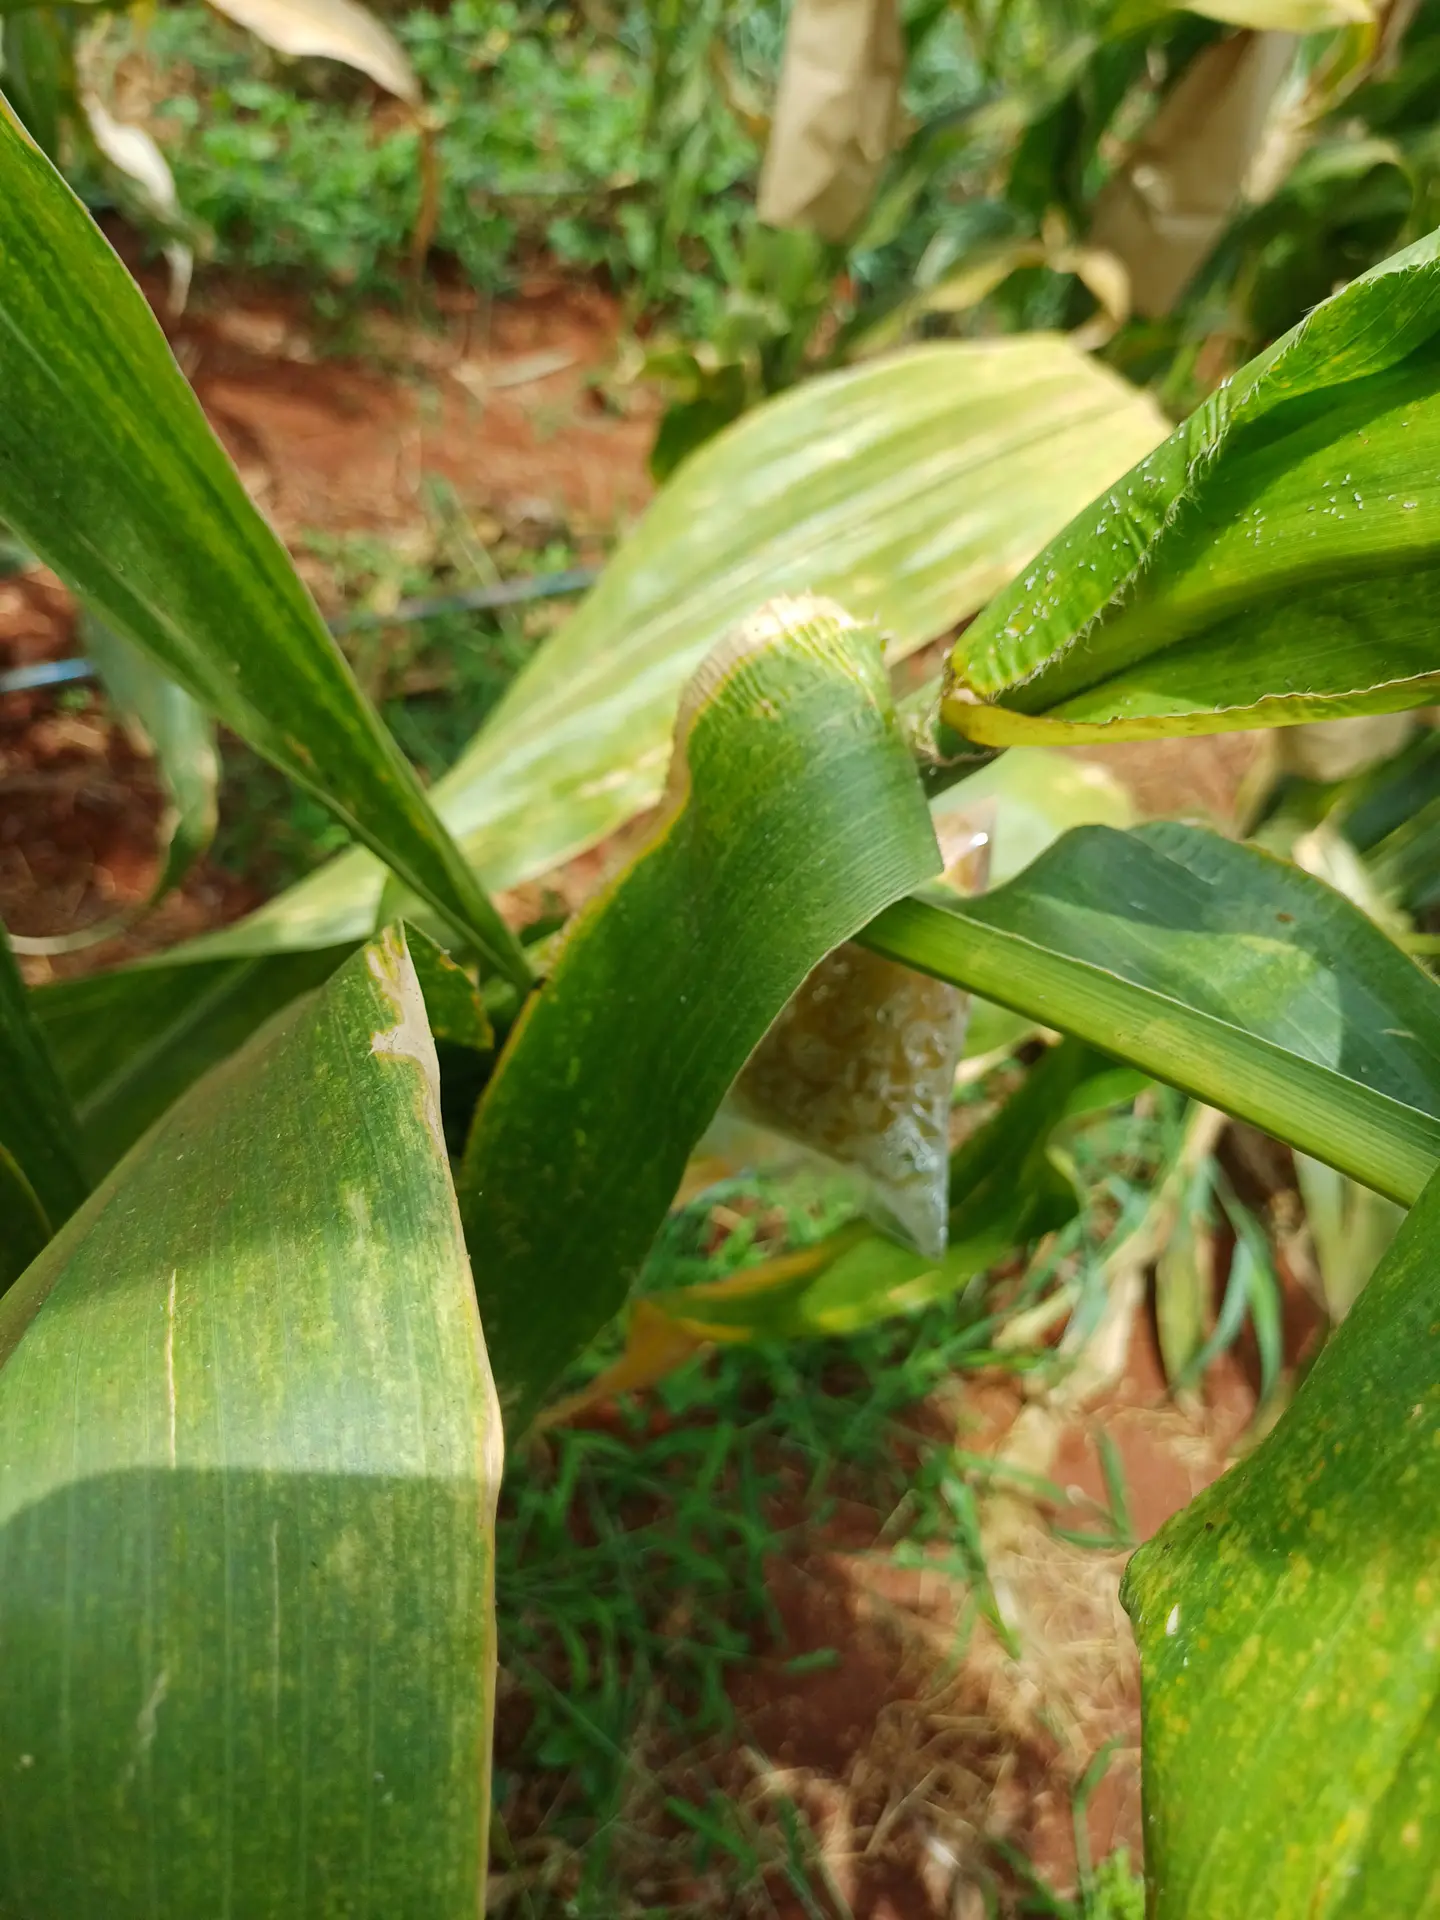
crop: maize
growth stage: flowering
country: Kenya
